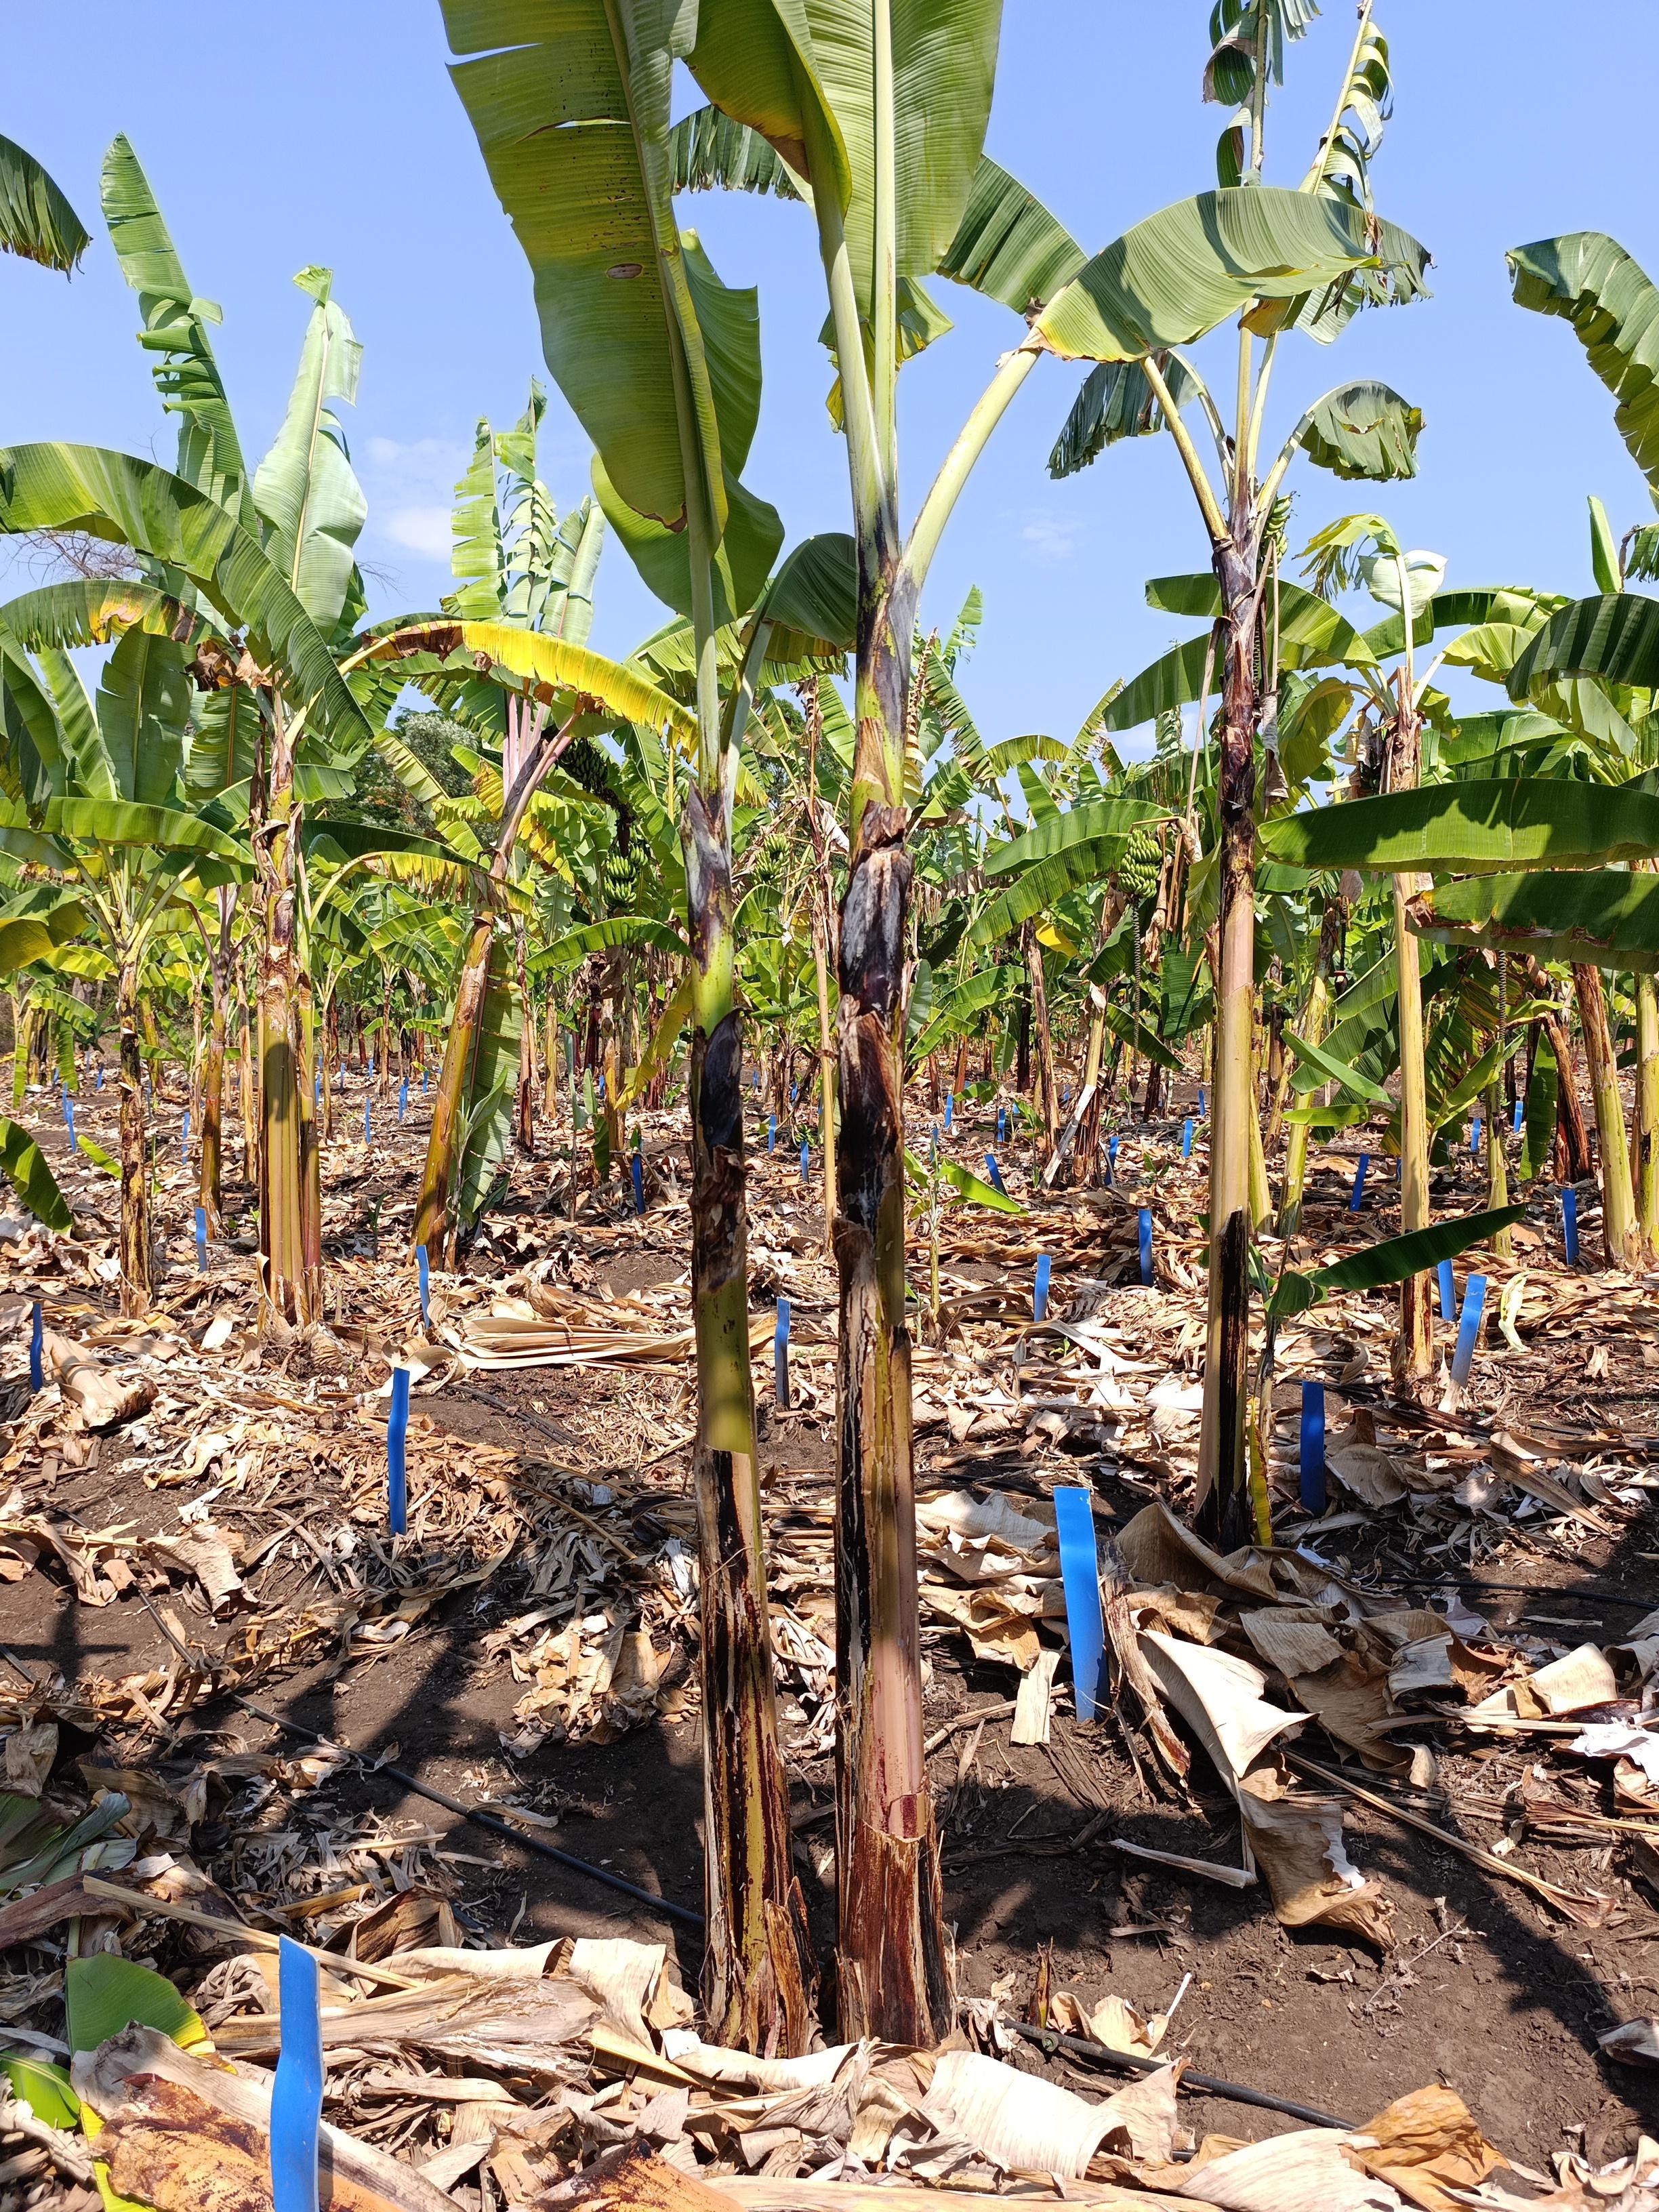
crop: banana
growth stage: vegetative
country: Tanzania
